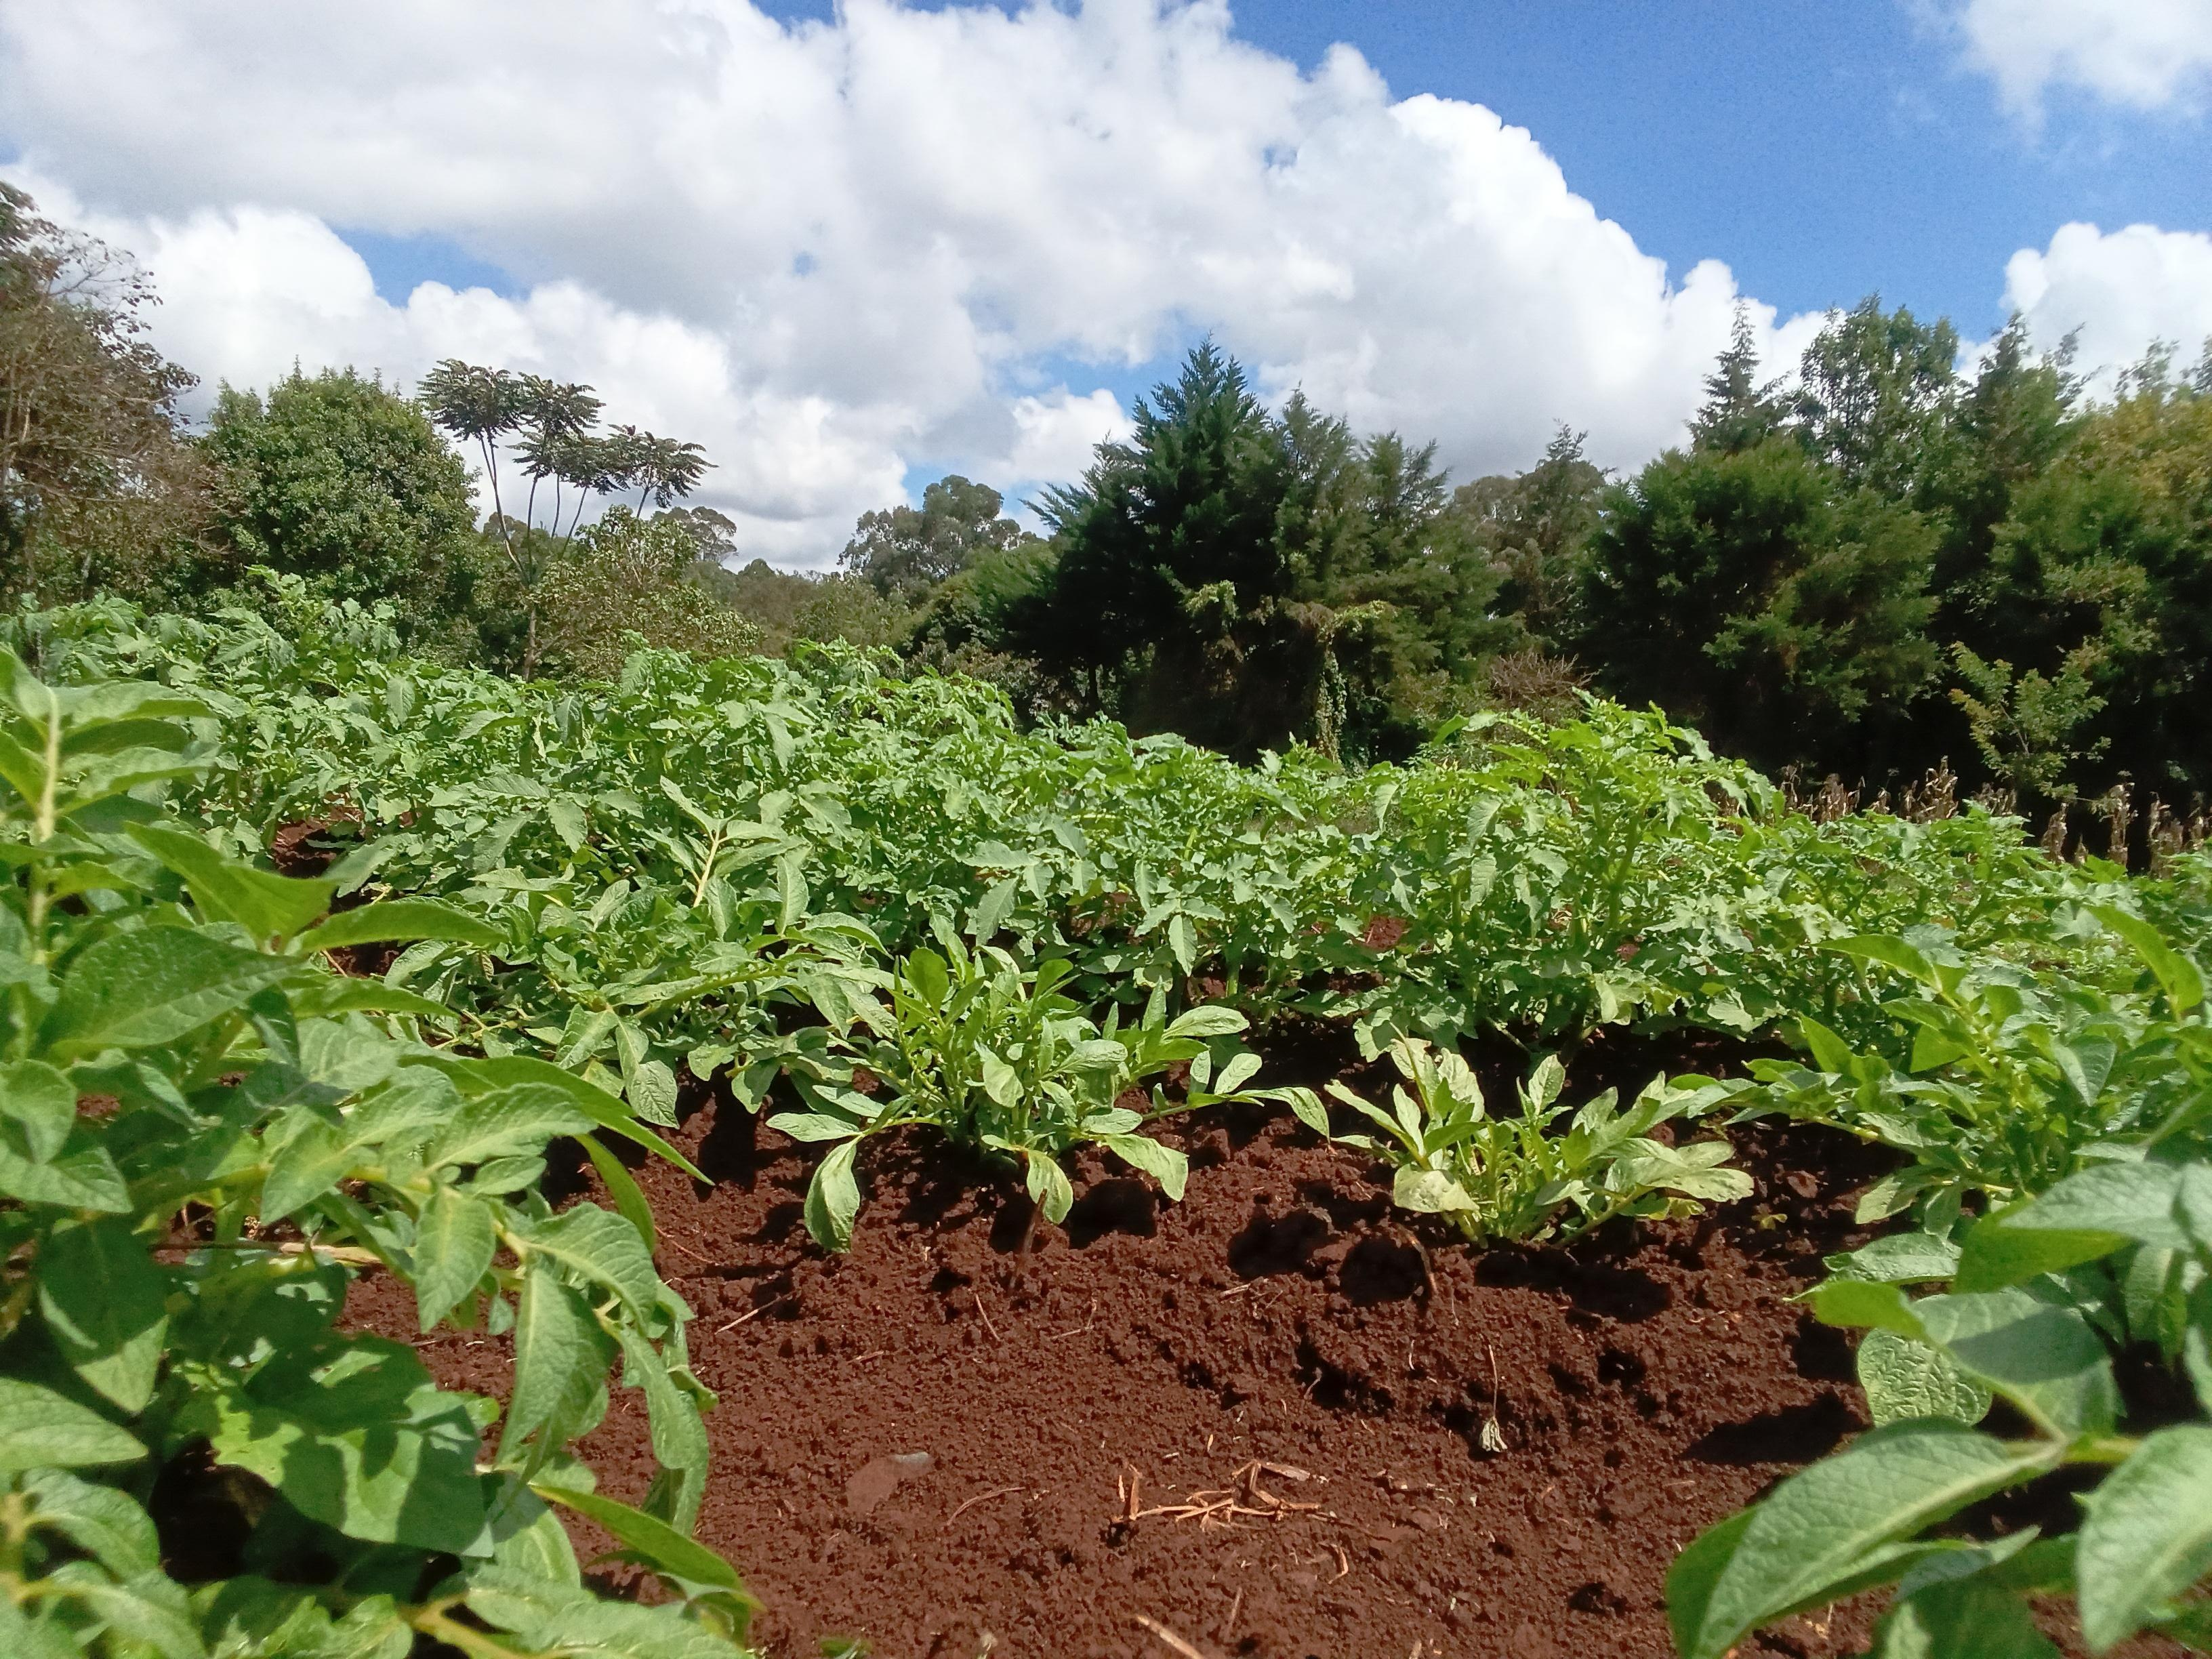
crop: potato
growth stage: vegetative
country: Kenya
